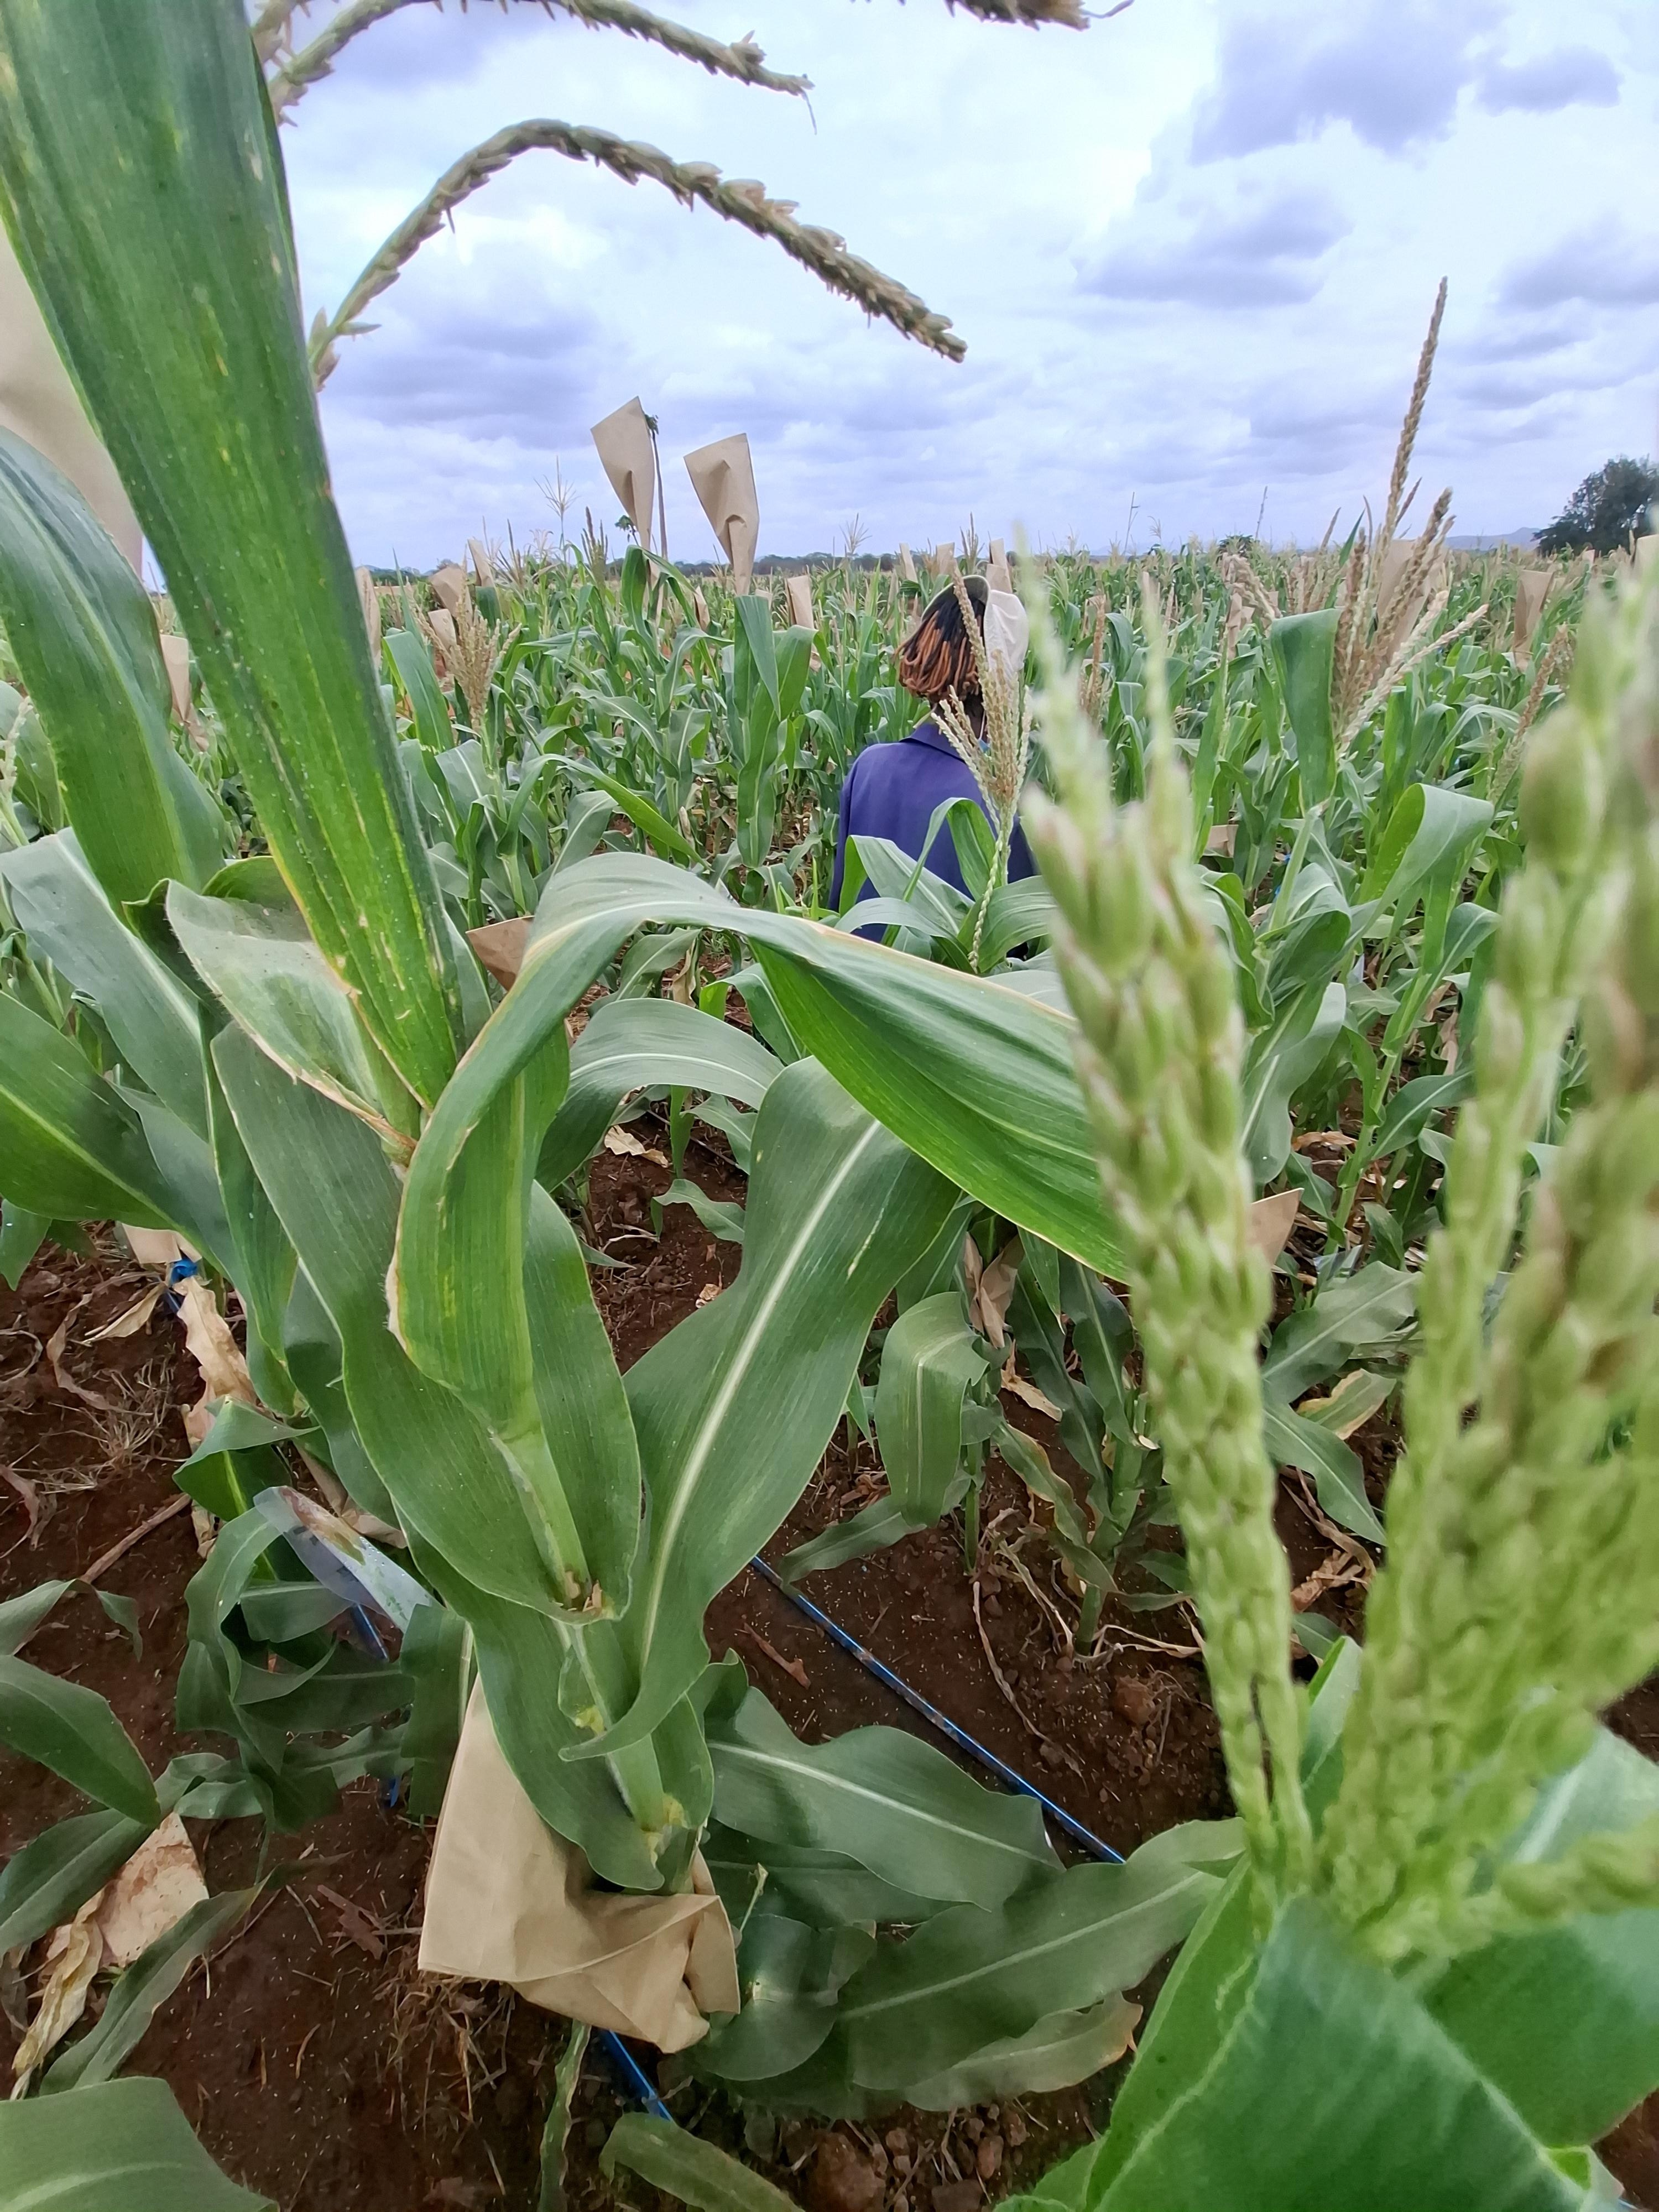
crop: maize
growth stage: flowering
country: Kenya
